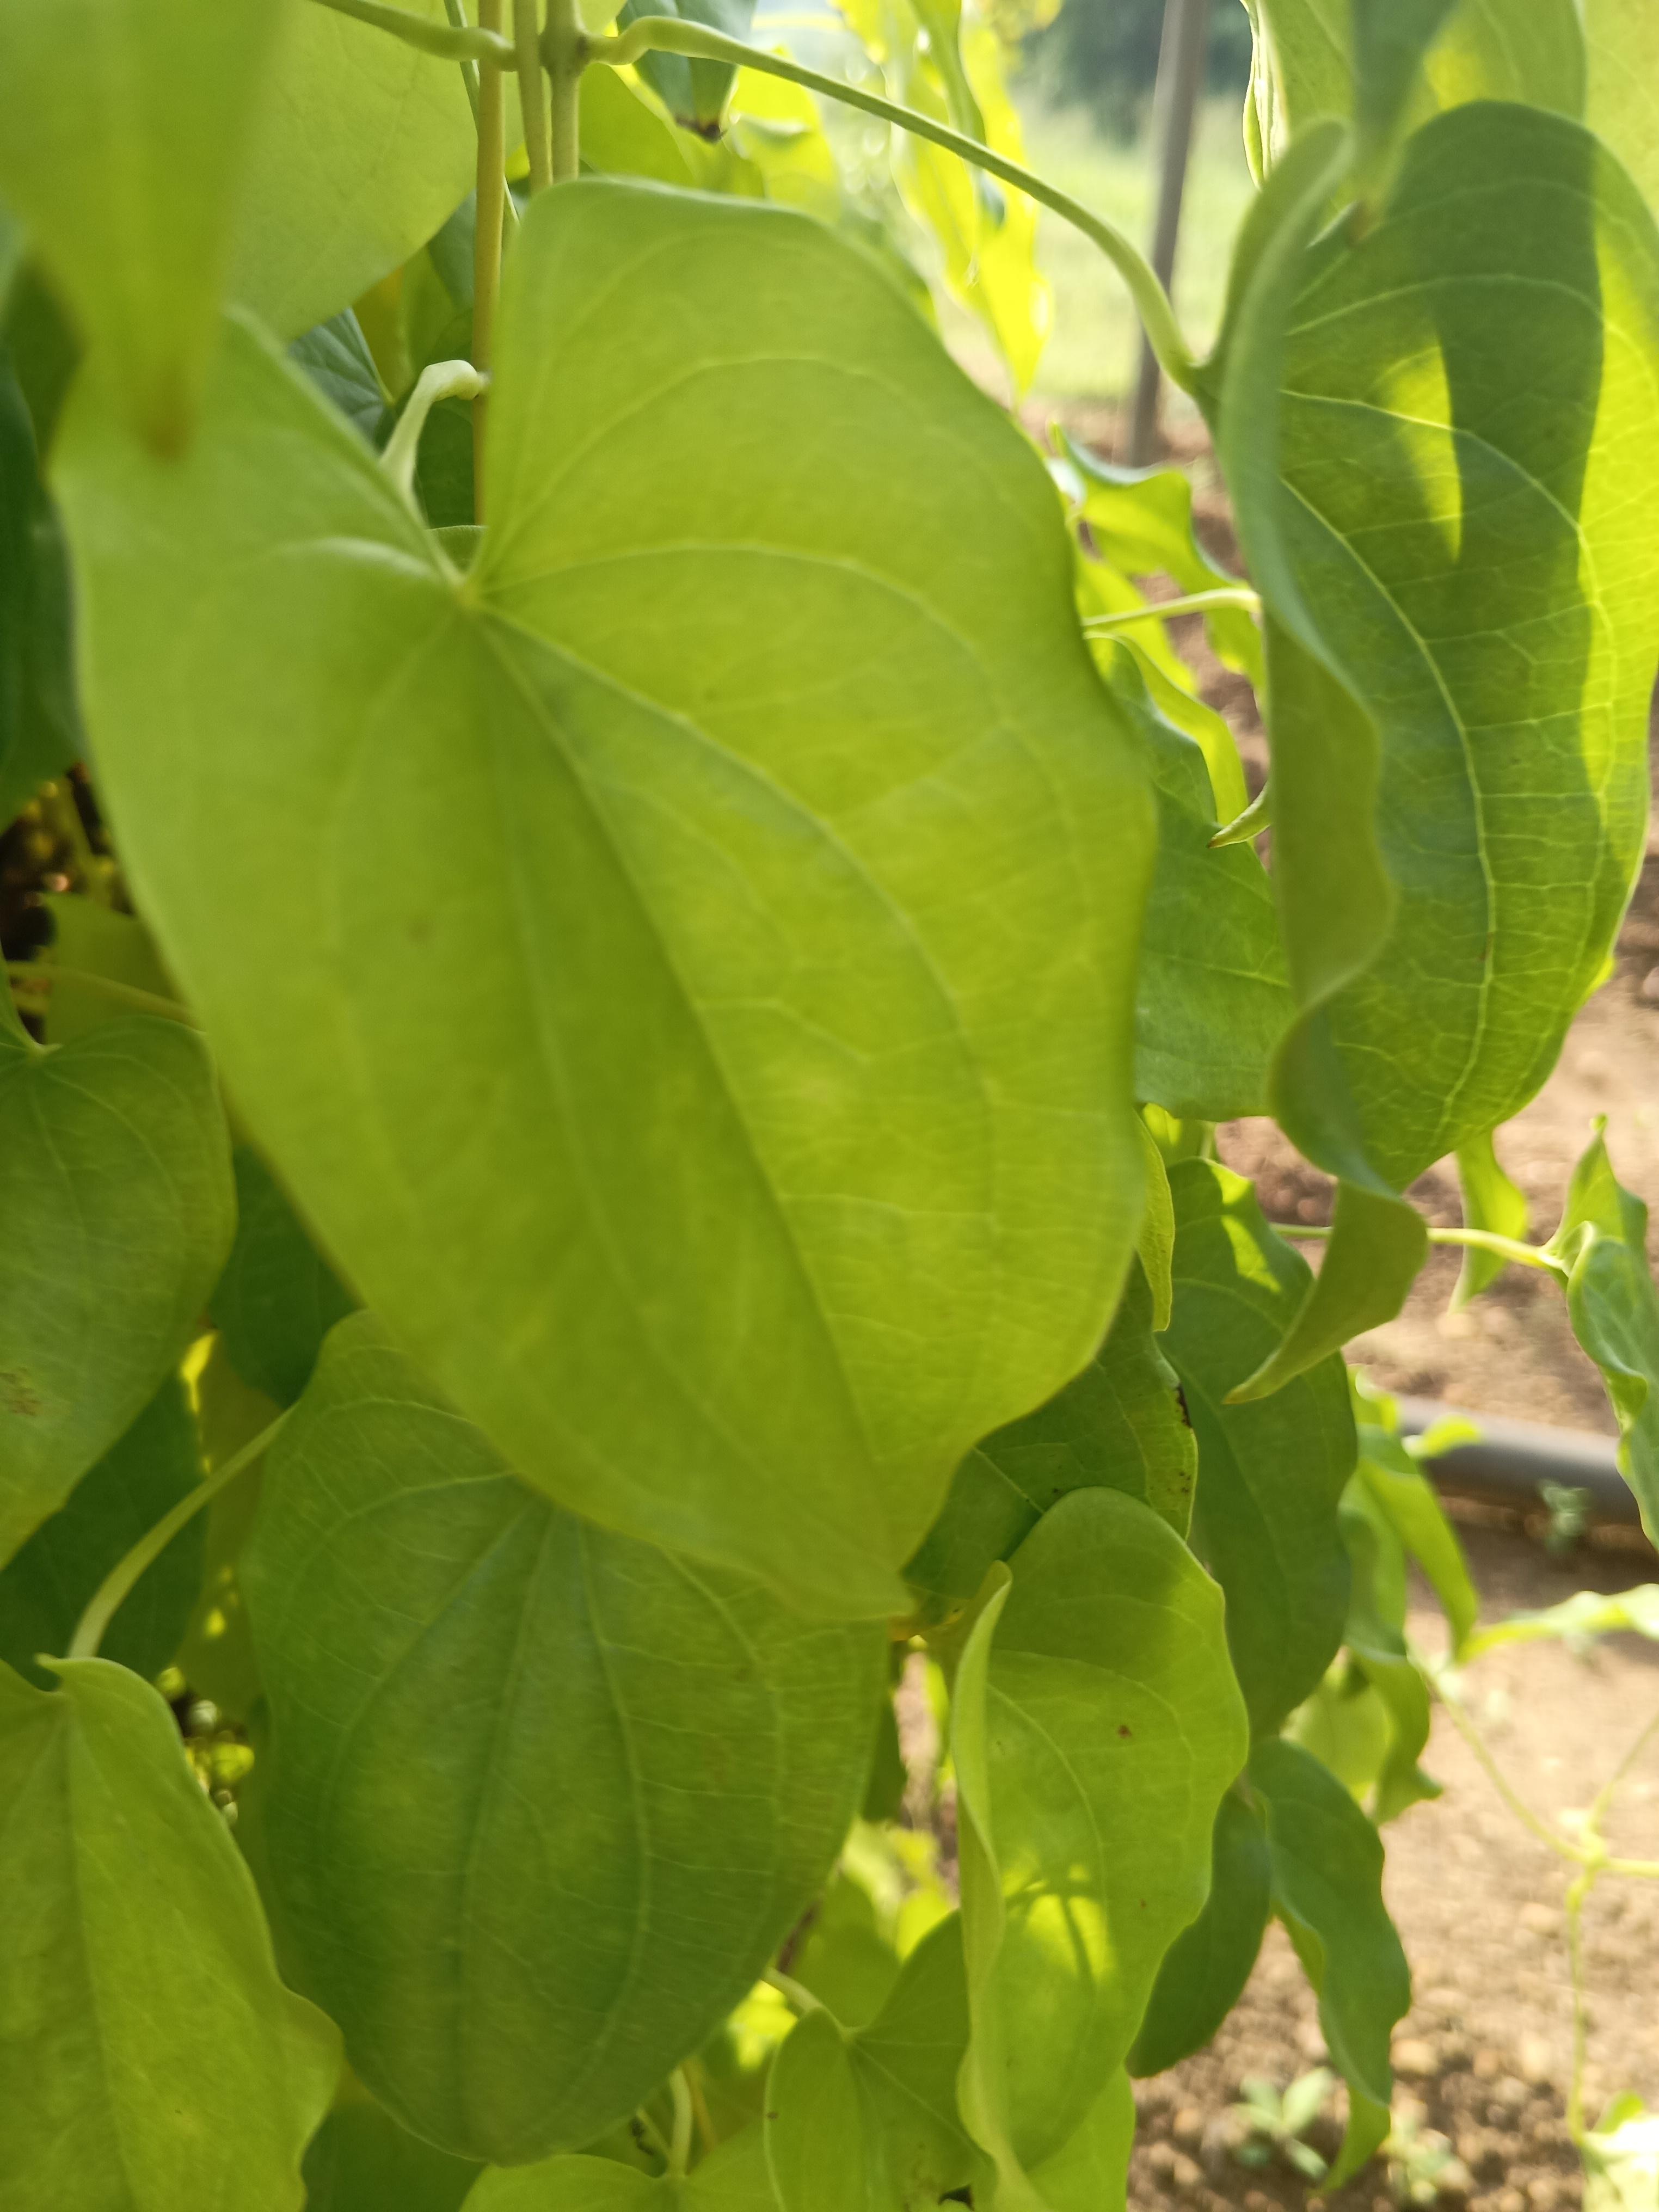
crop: yam
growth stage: vegetative
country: Nigeria
